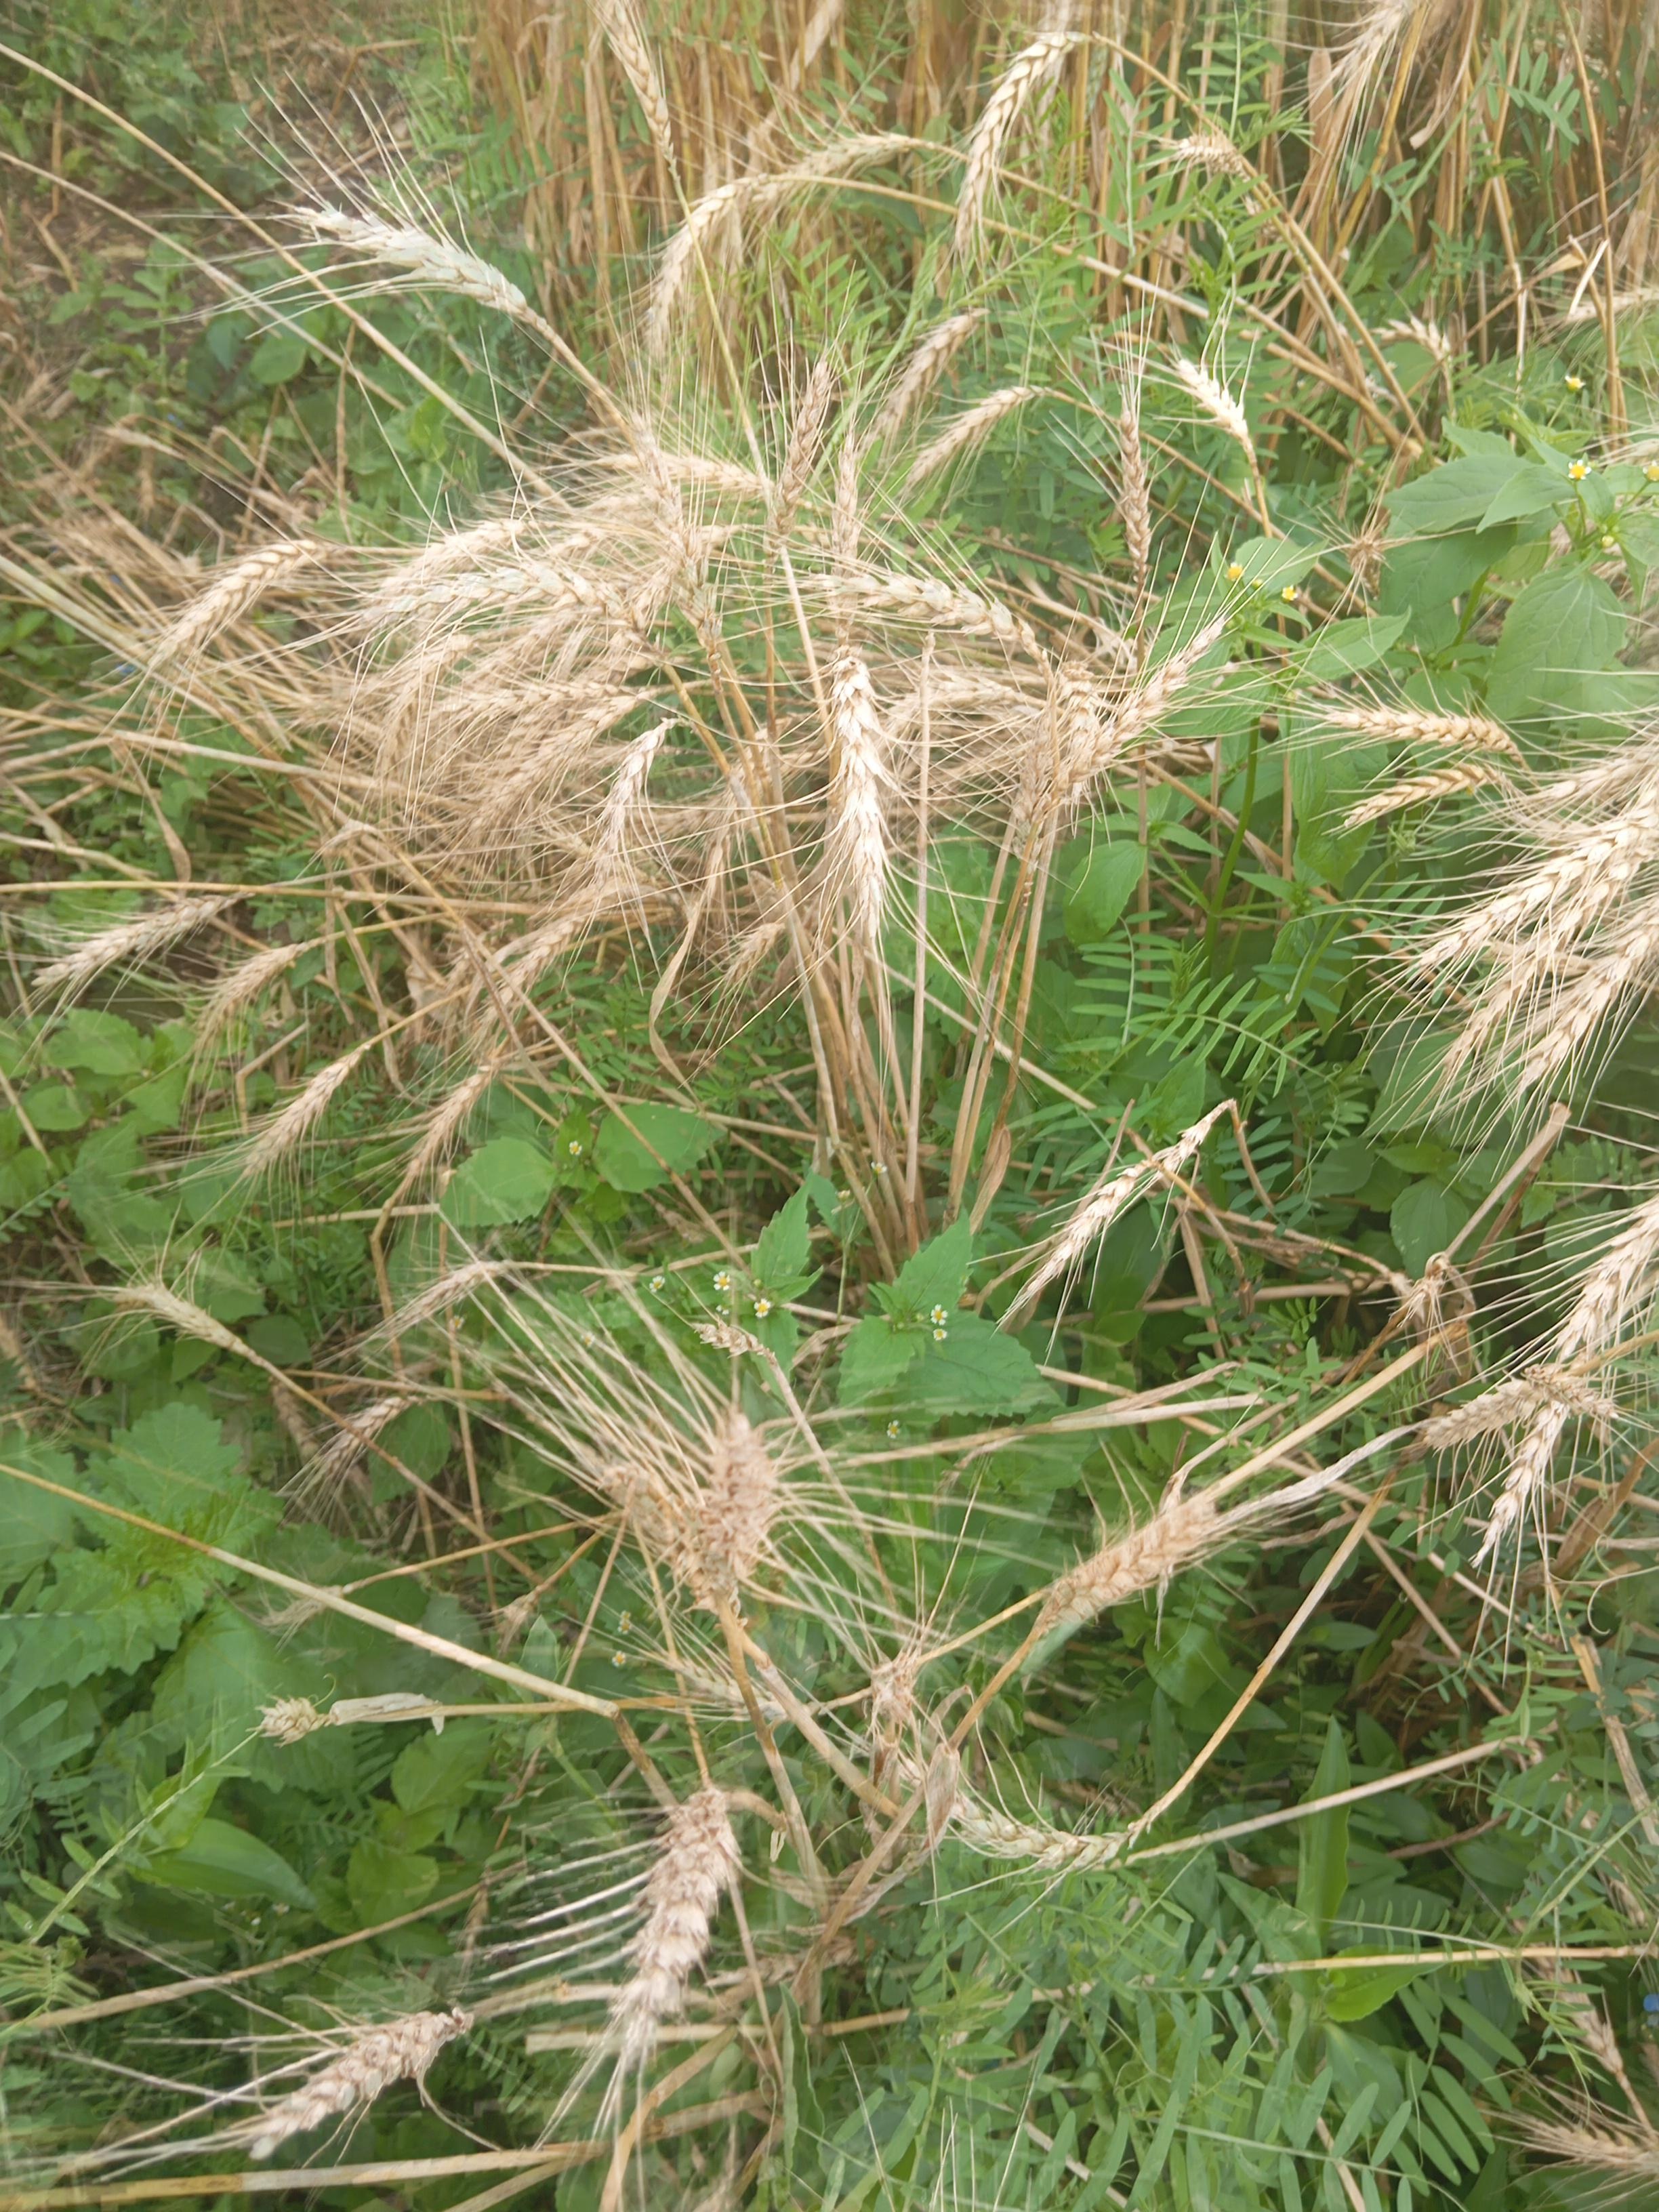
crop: wheat
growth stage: maturity
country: Kenya
